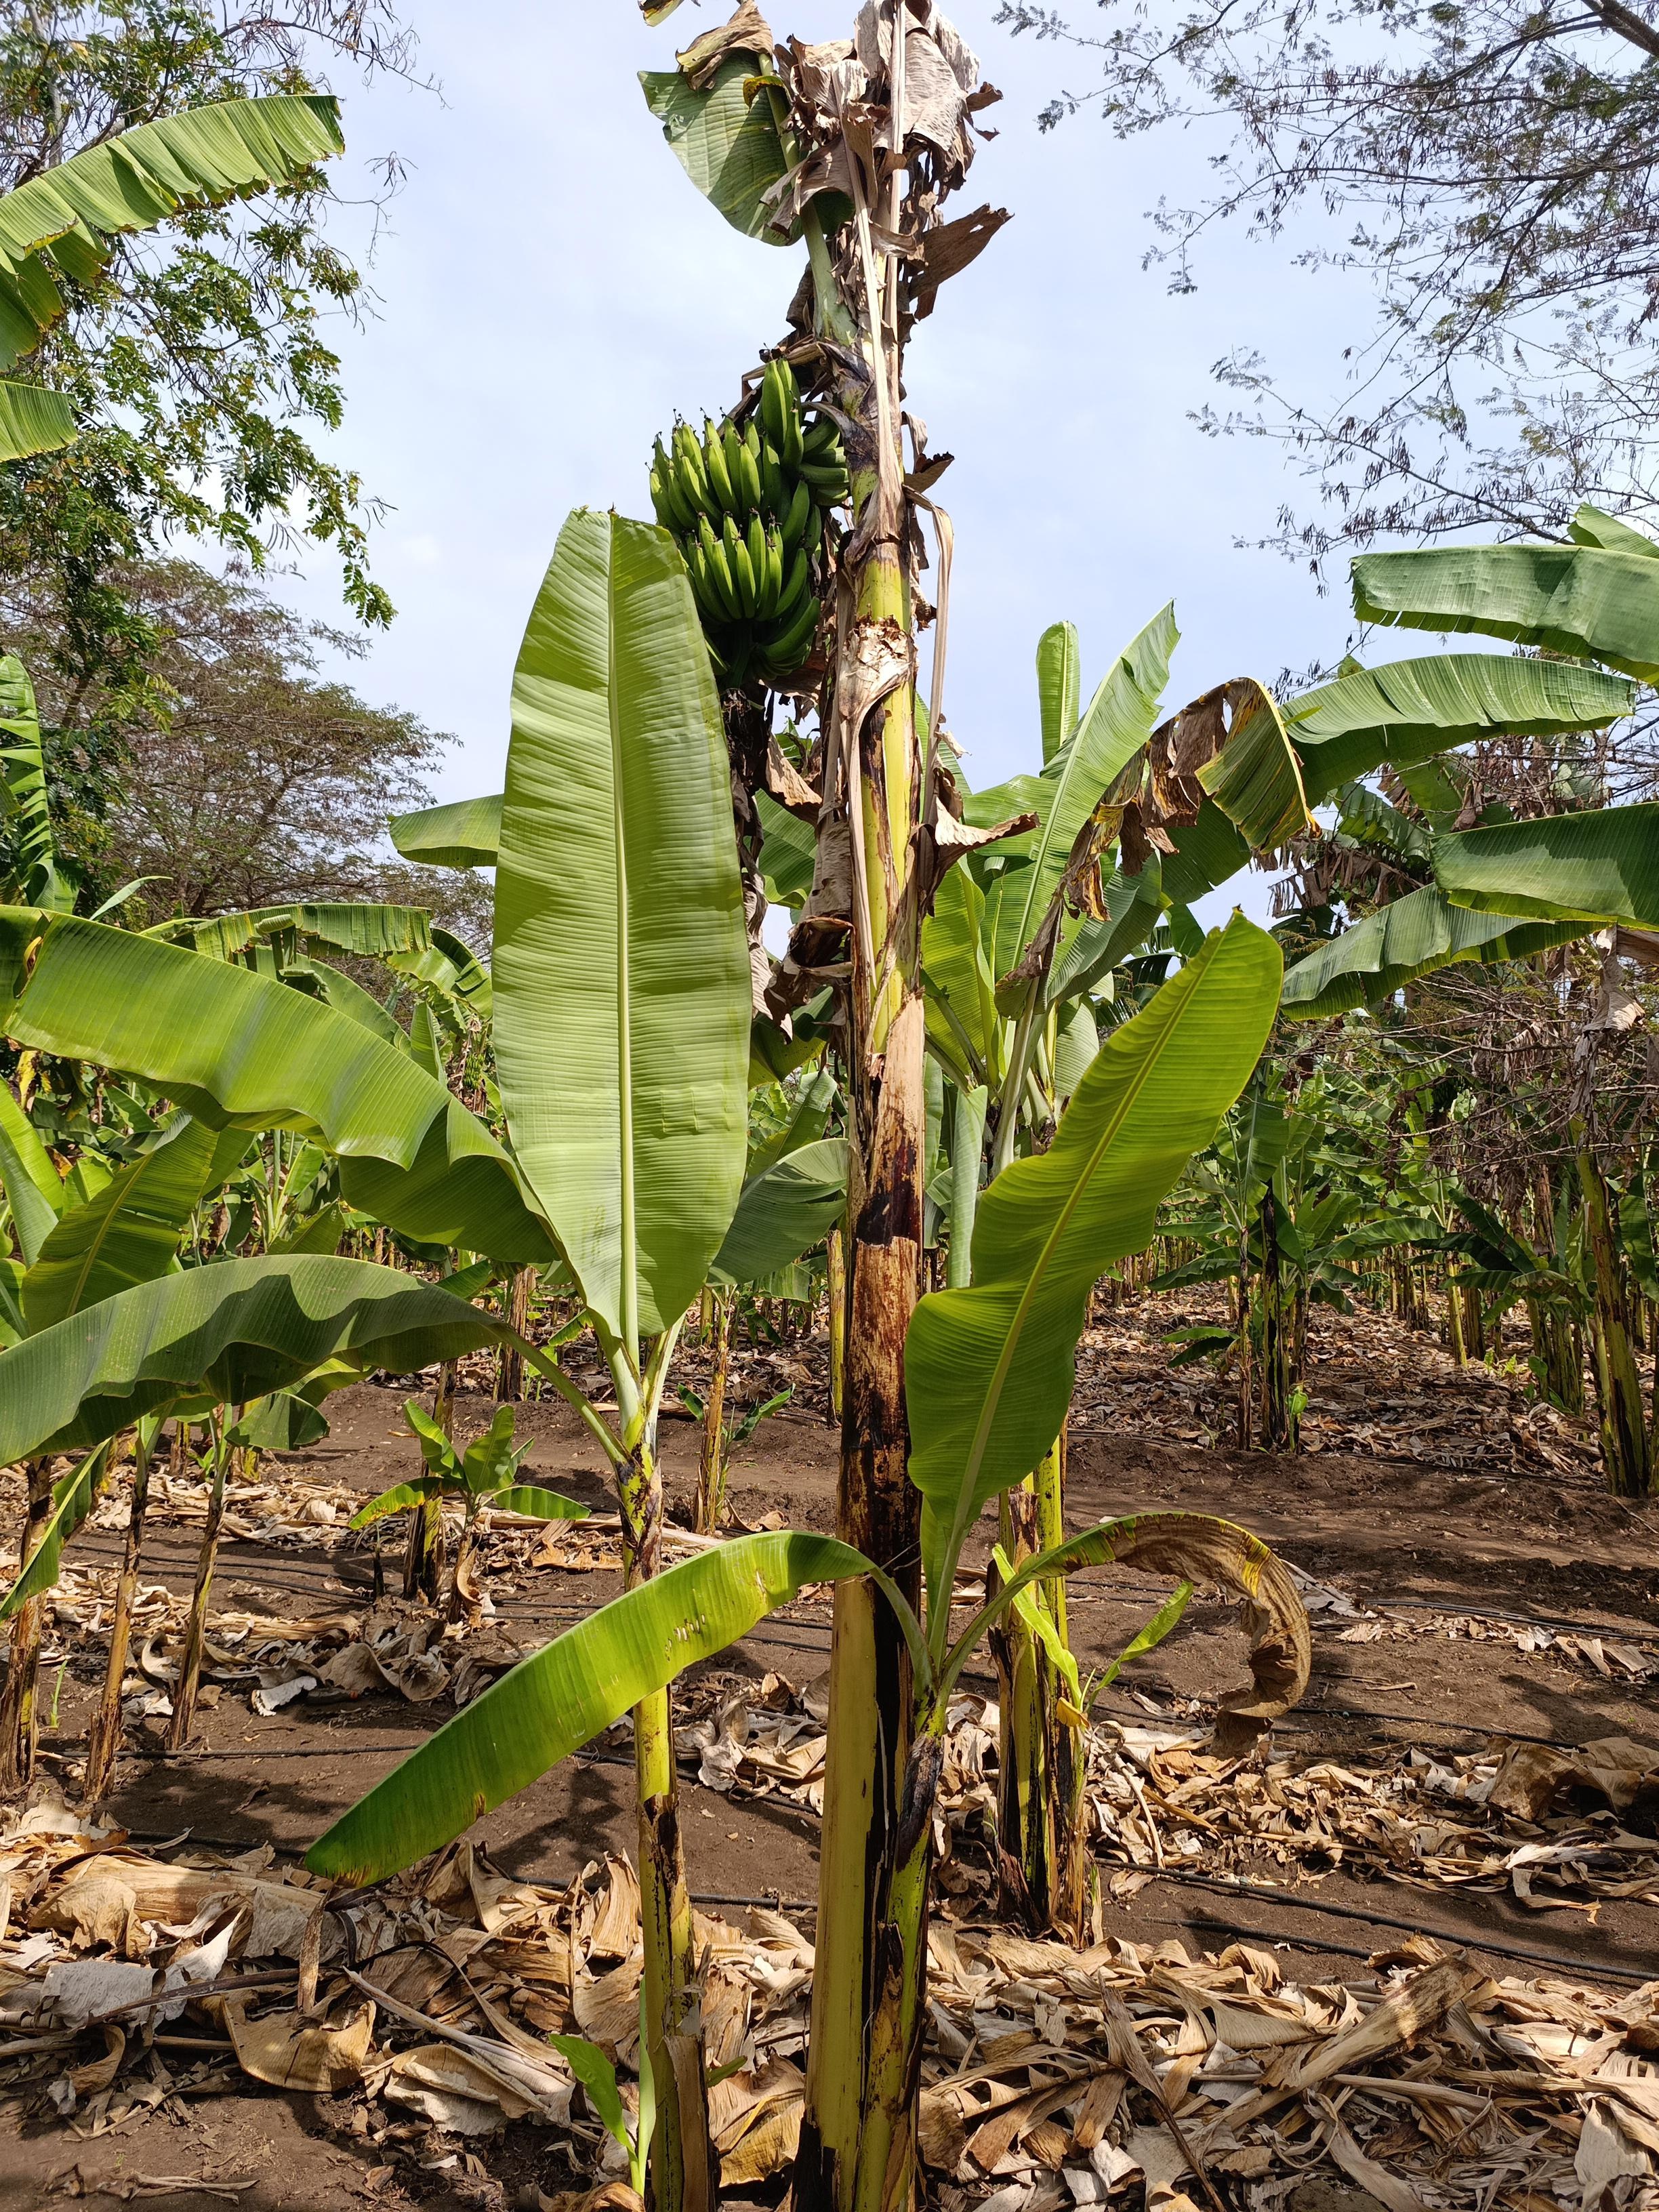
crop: banana
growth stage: development fruit
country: Tanzania
